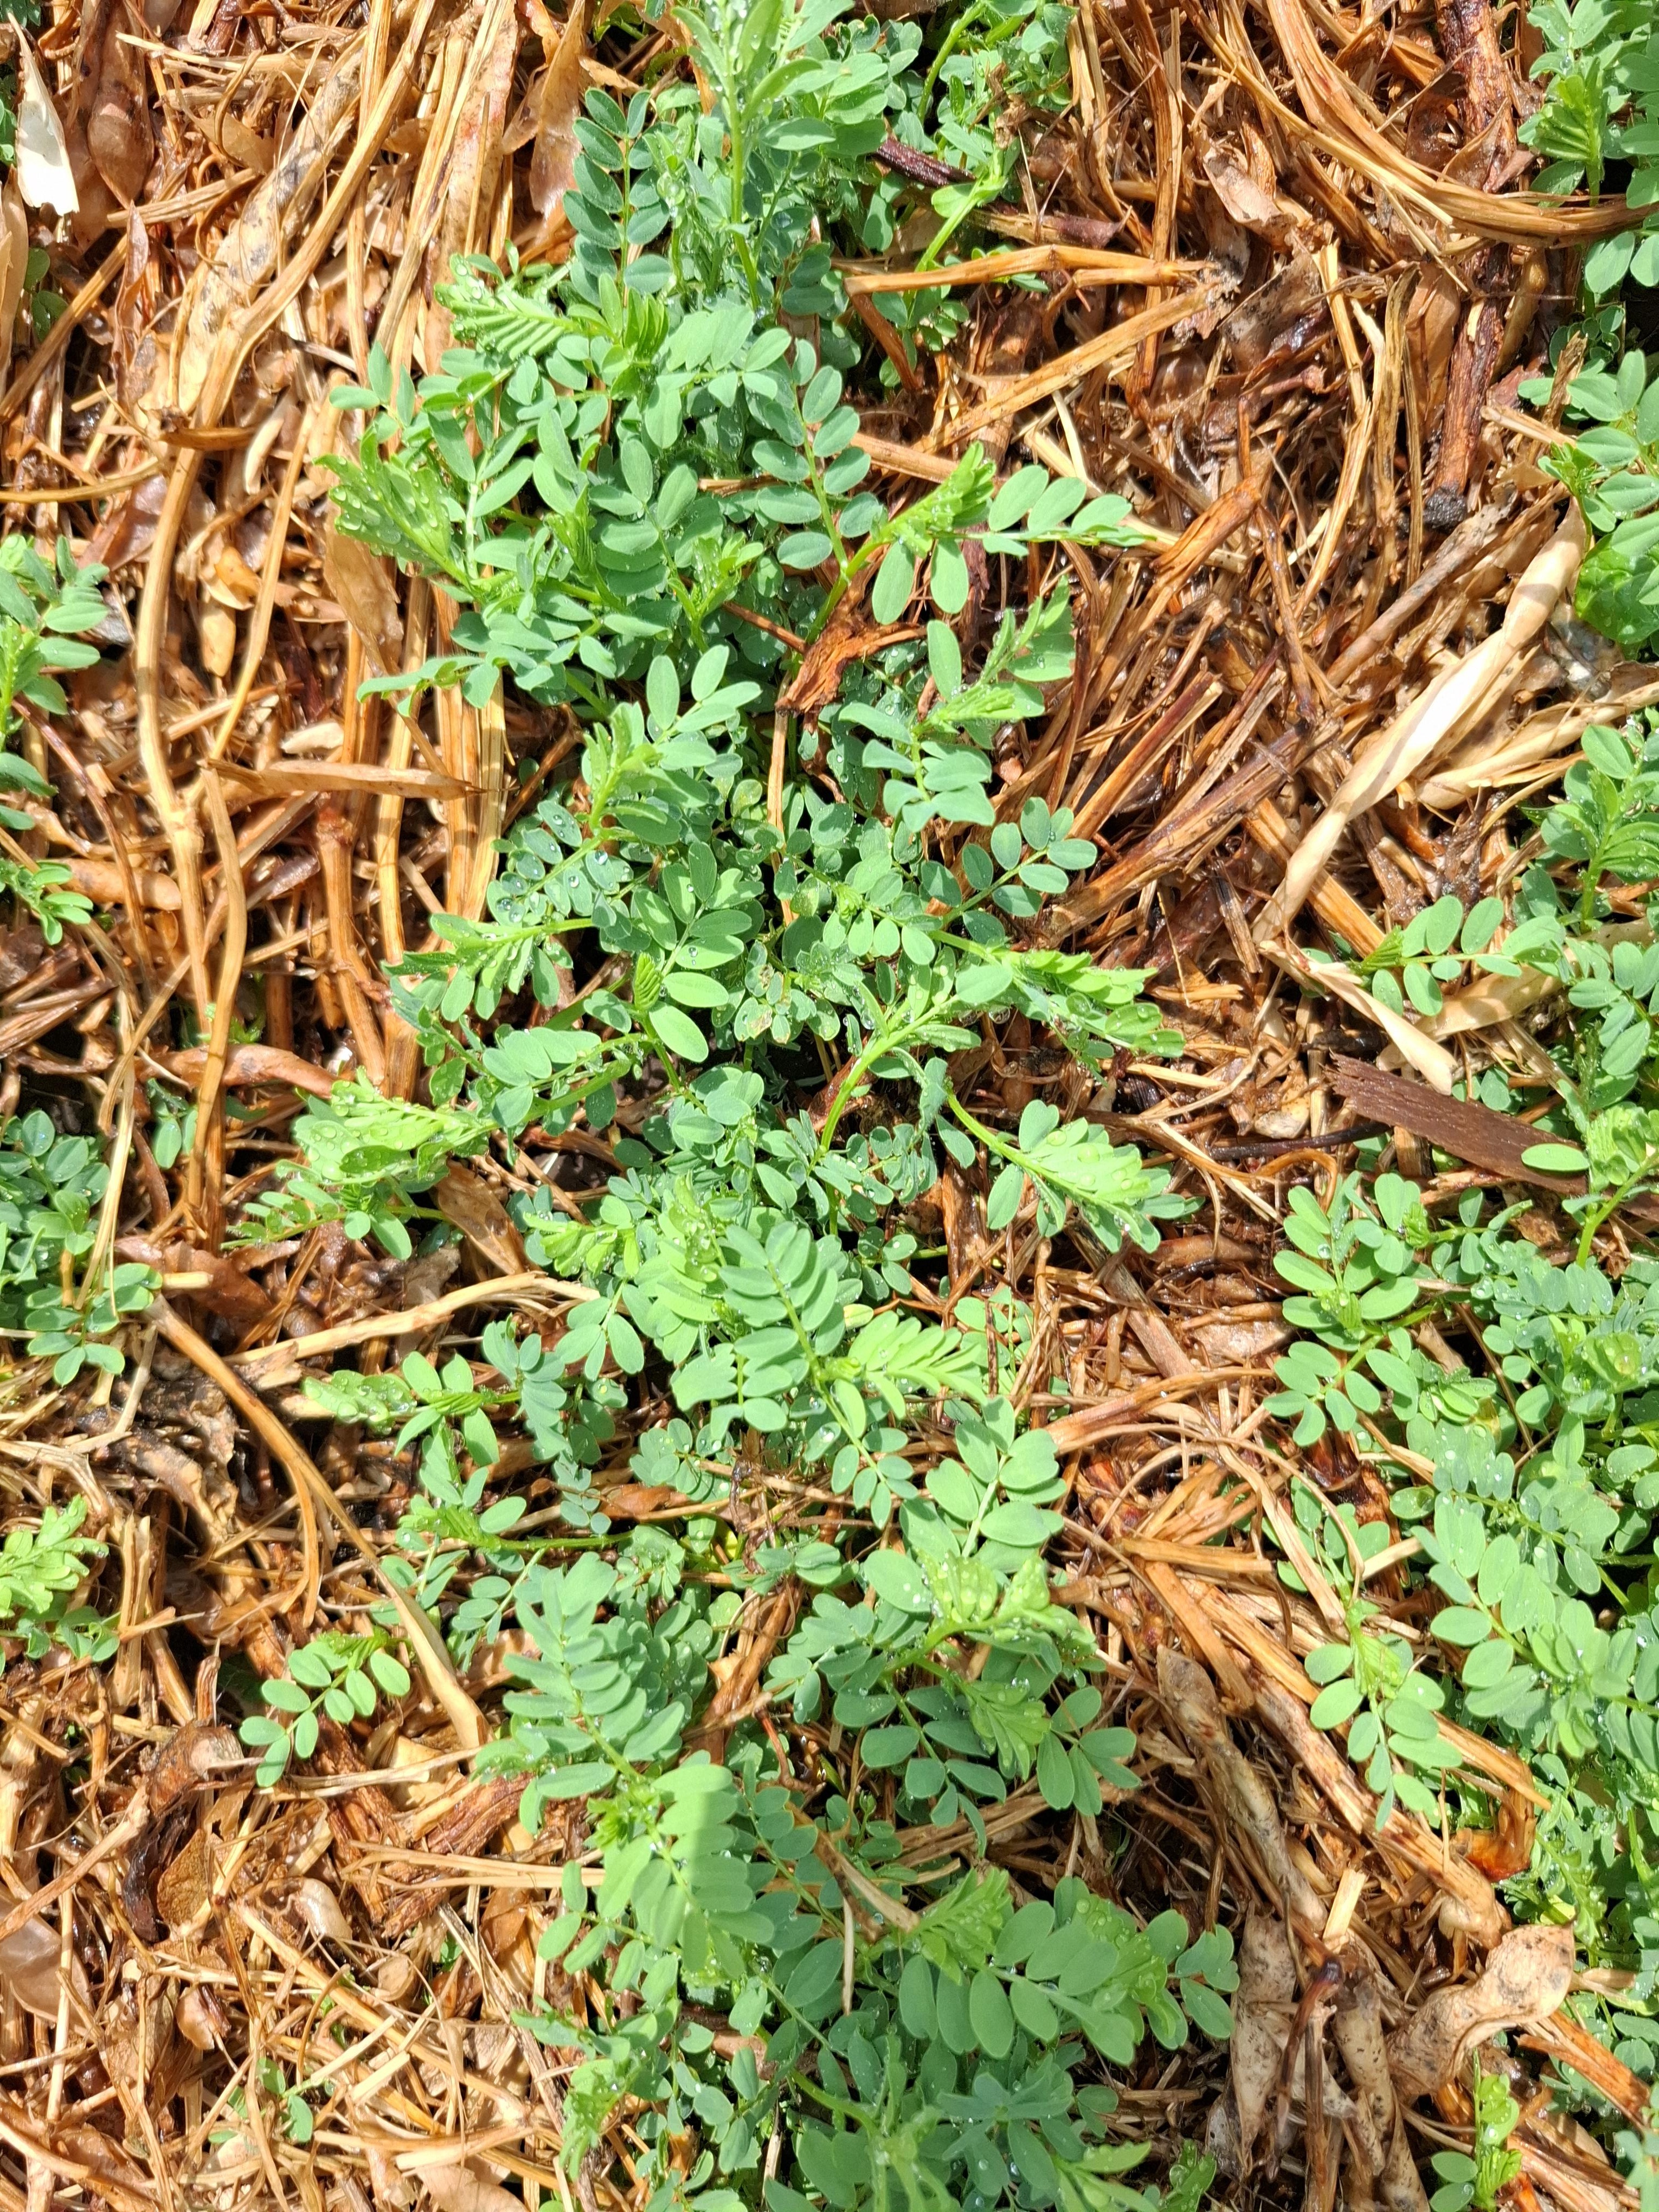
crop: lentil
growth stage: vegetative
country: Tanzania
